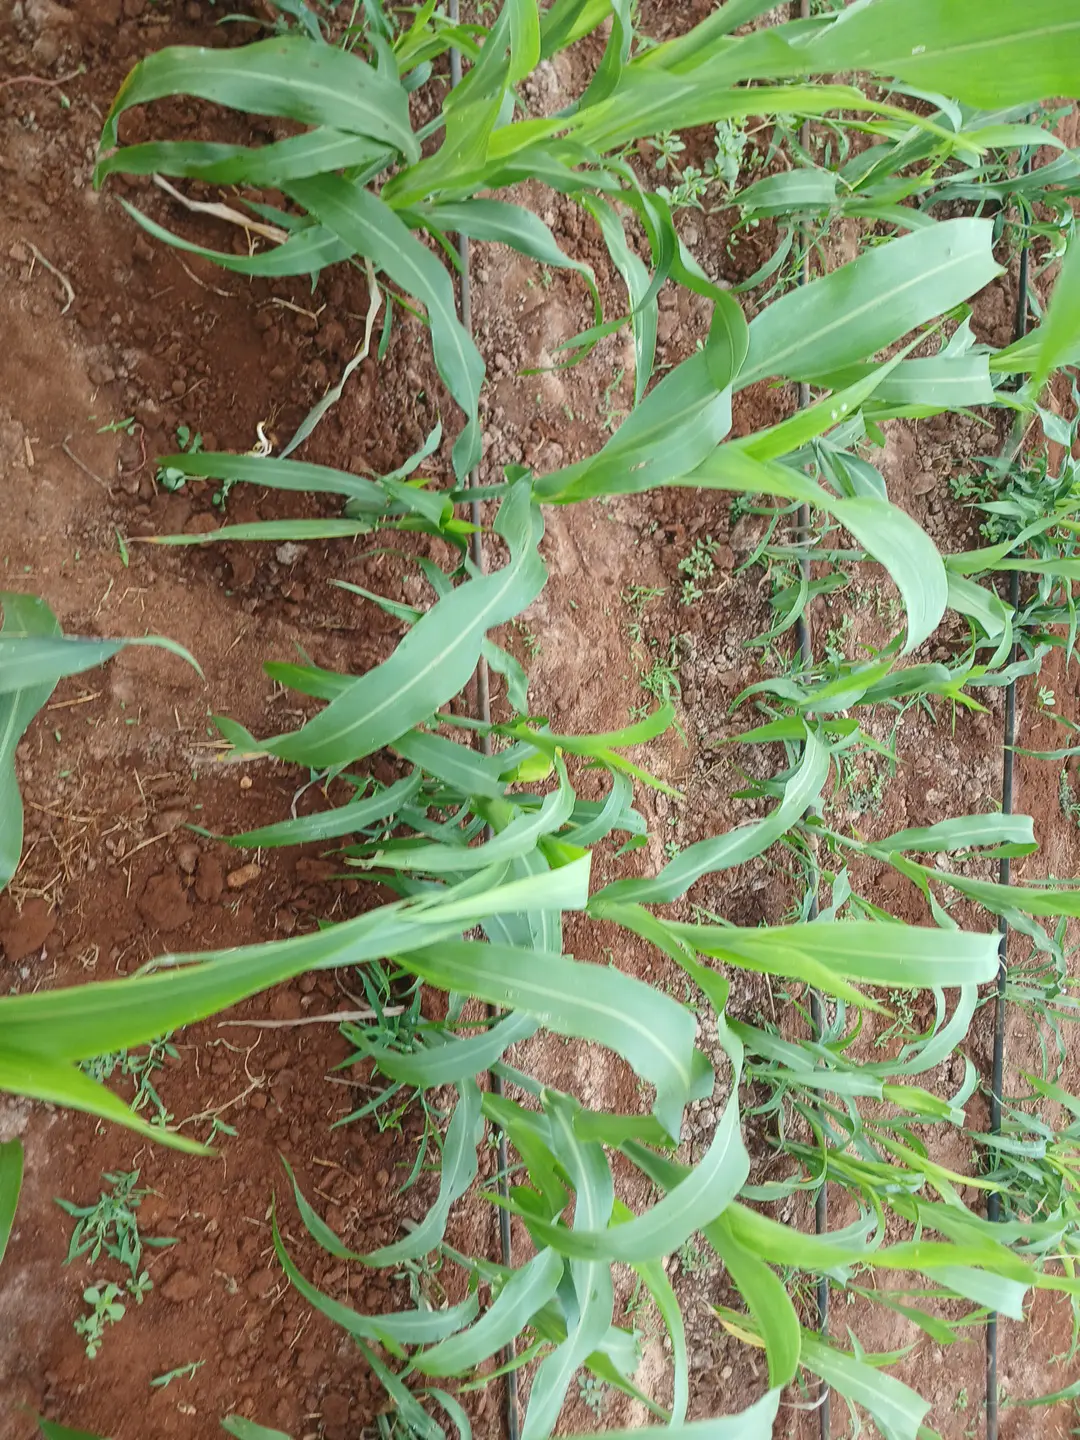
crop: sorghum
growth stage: elongation stem
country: Kenya
